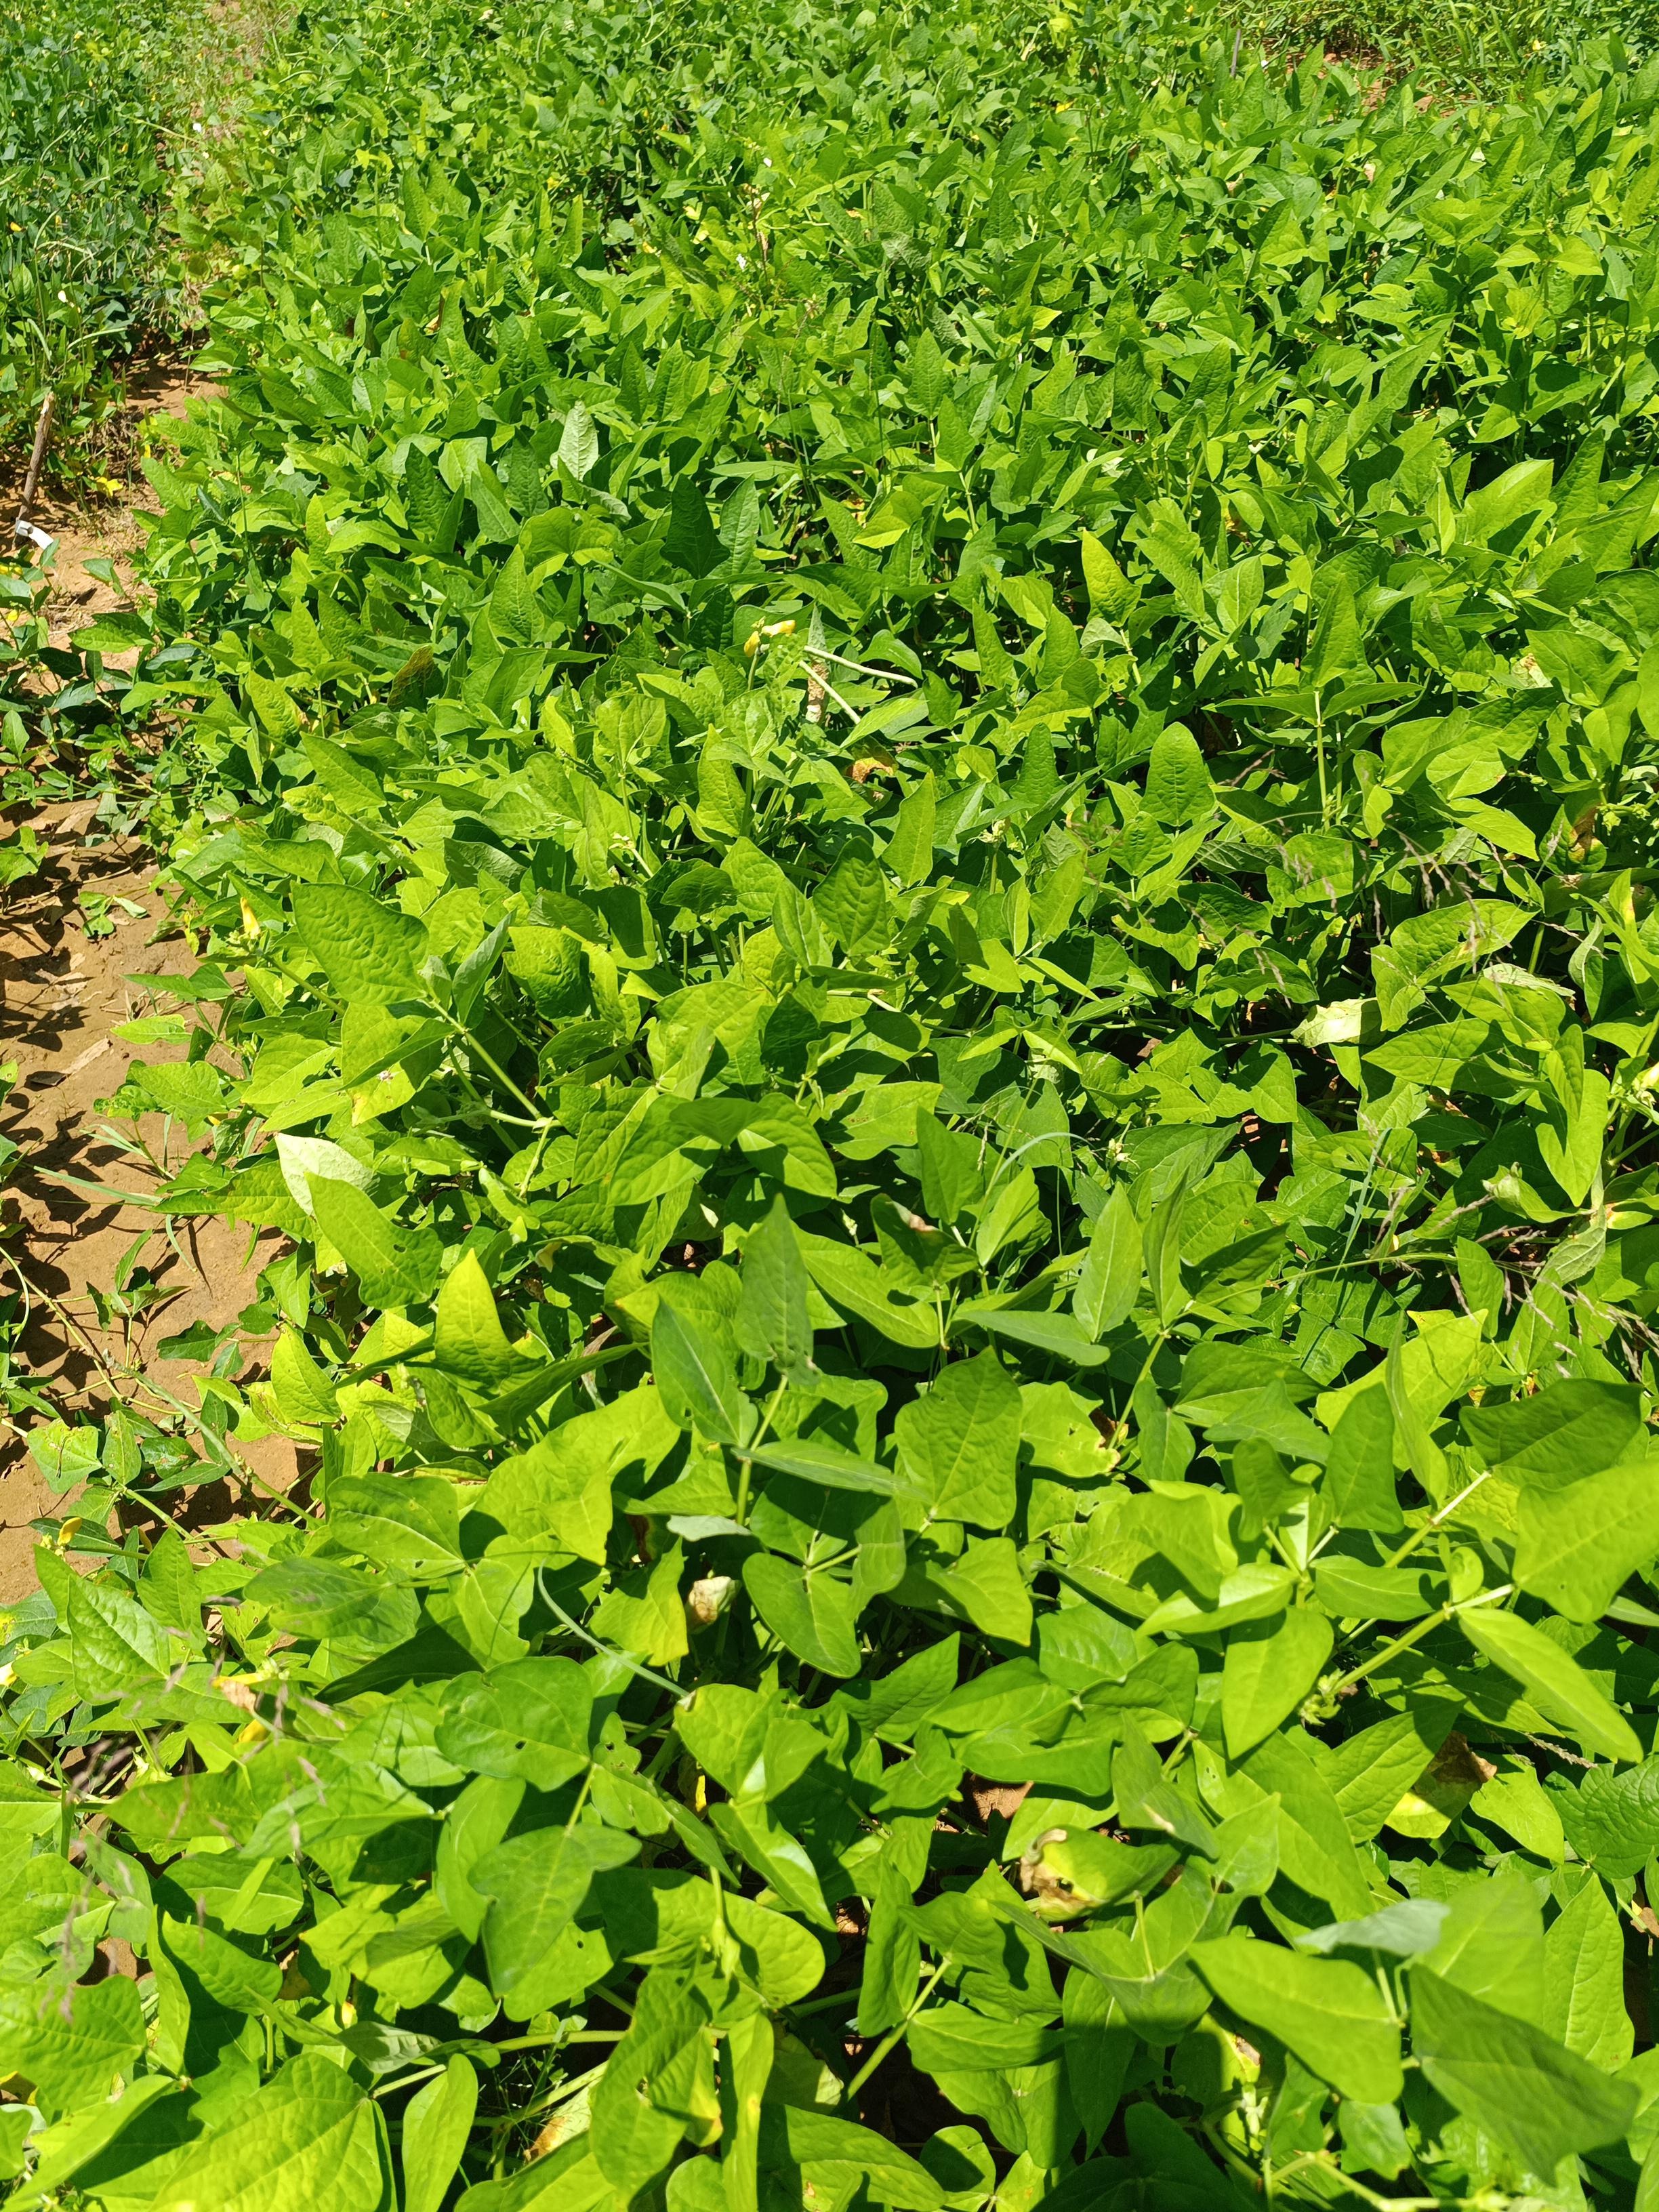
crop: cowpea
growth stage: development pod
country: Nigeria
